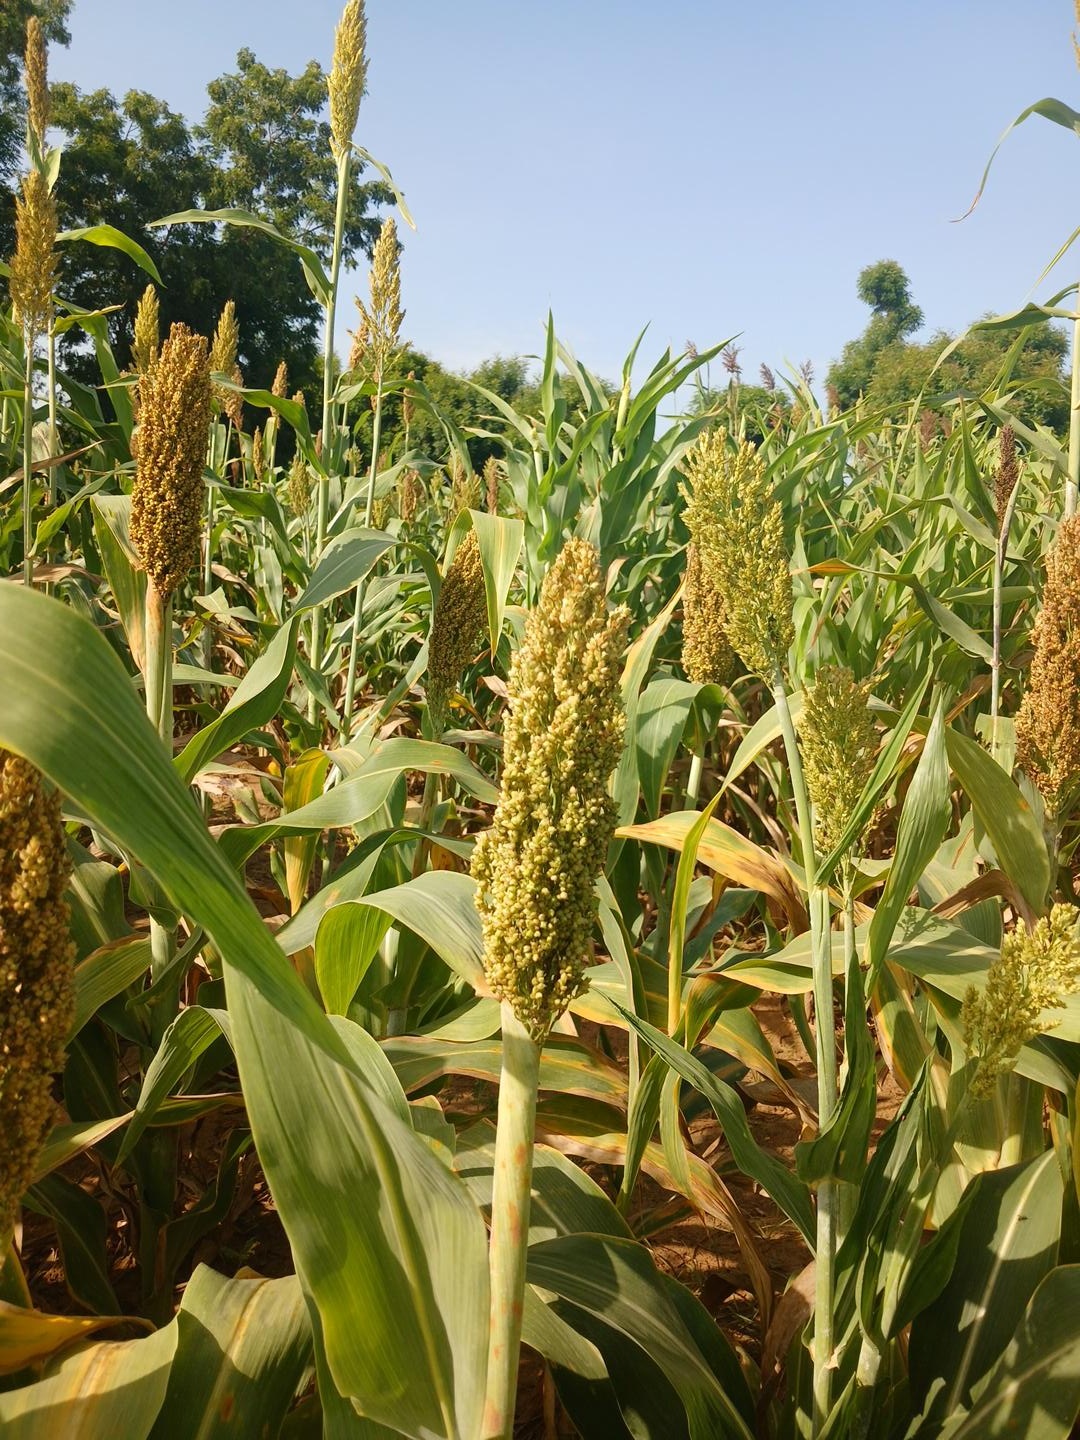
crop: sorghum
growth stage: filling grain
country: Senegal
